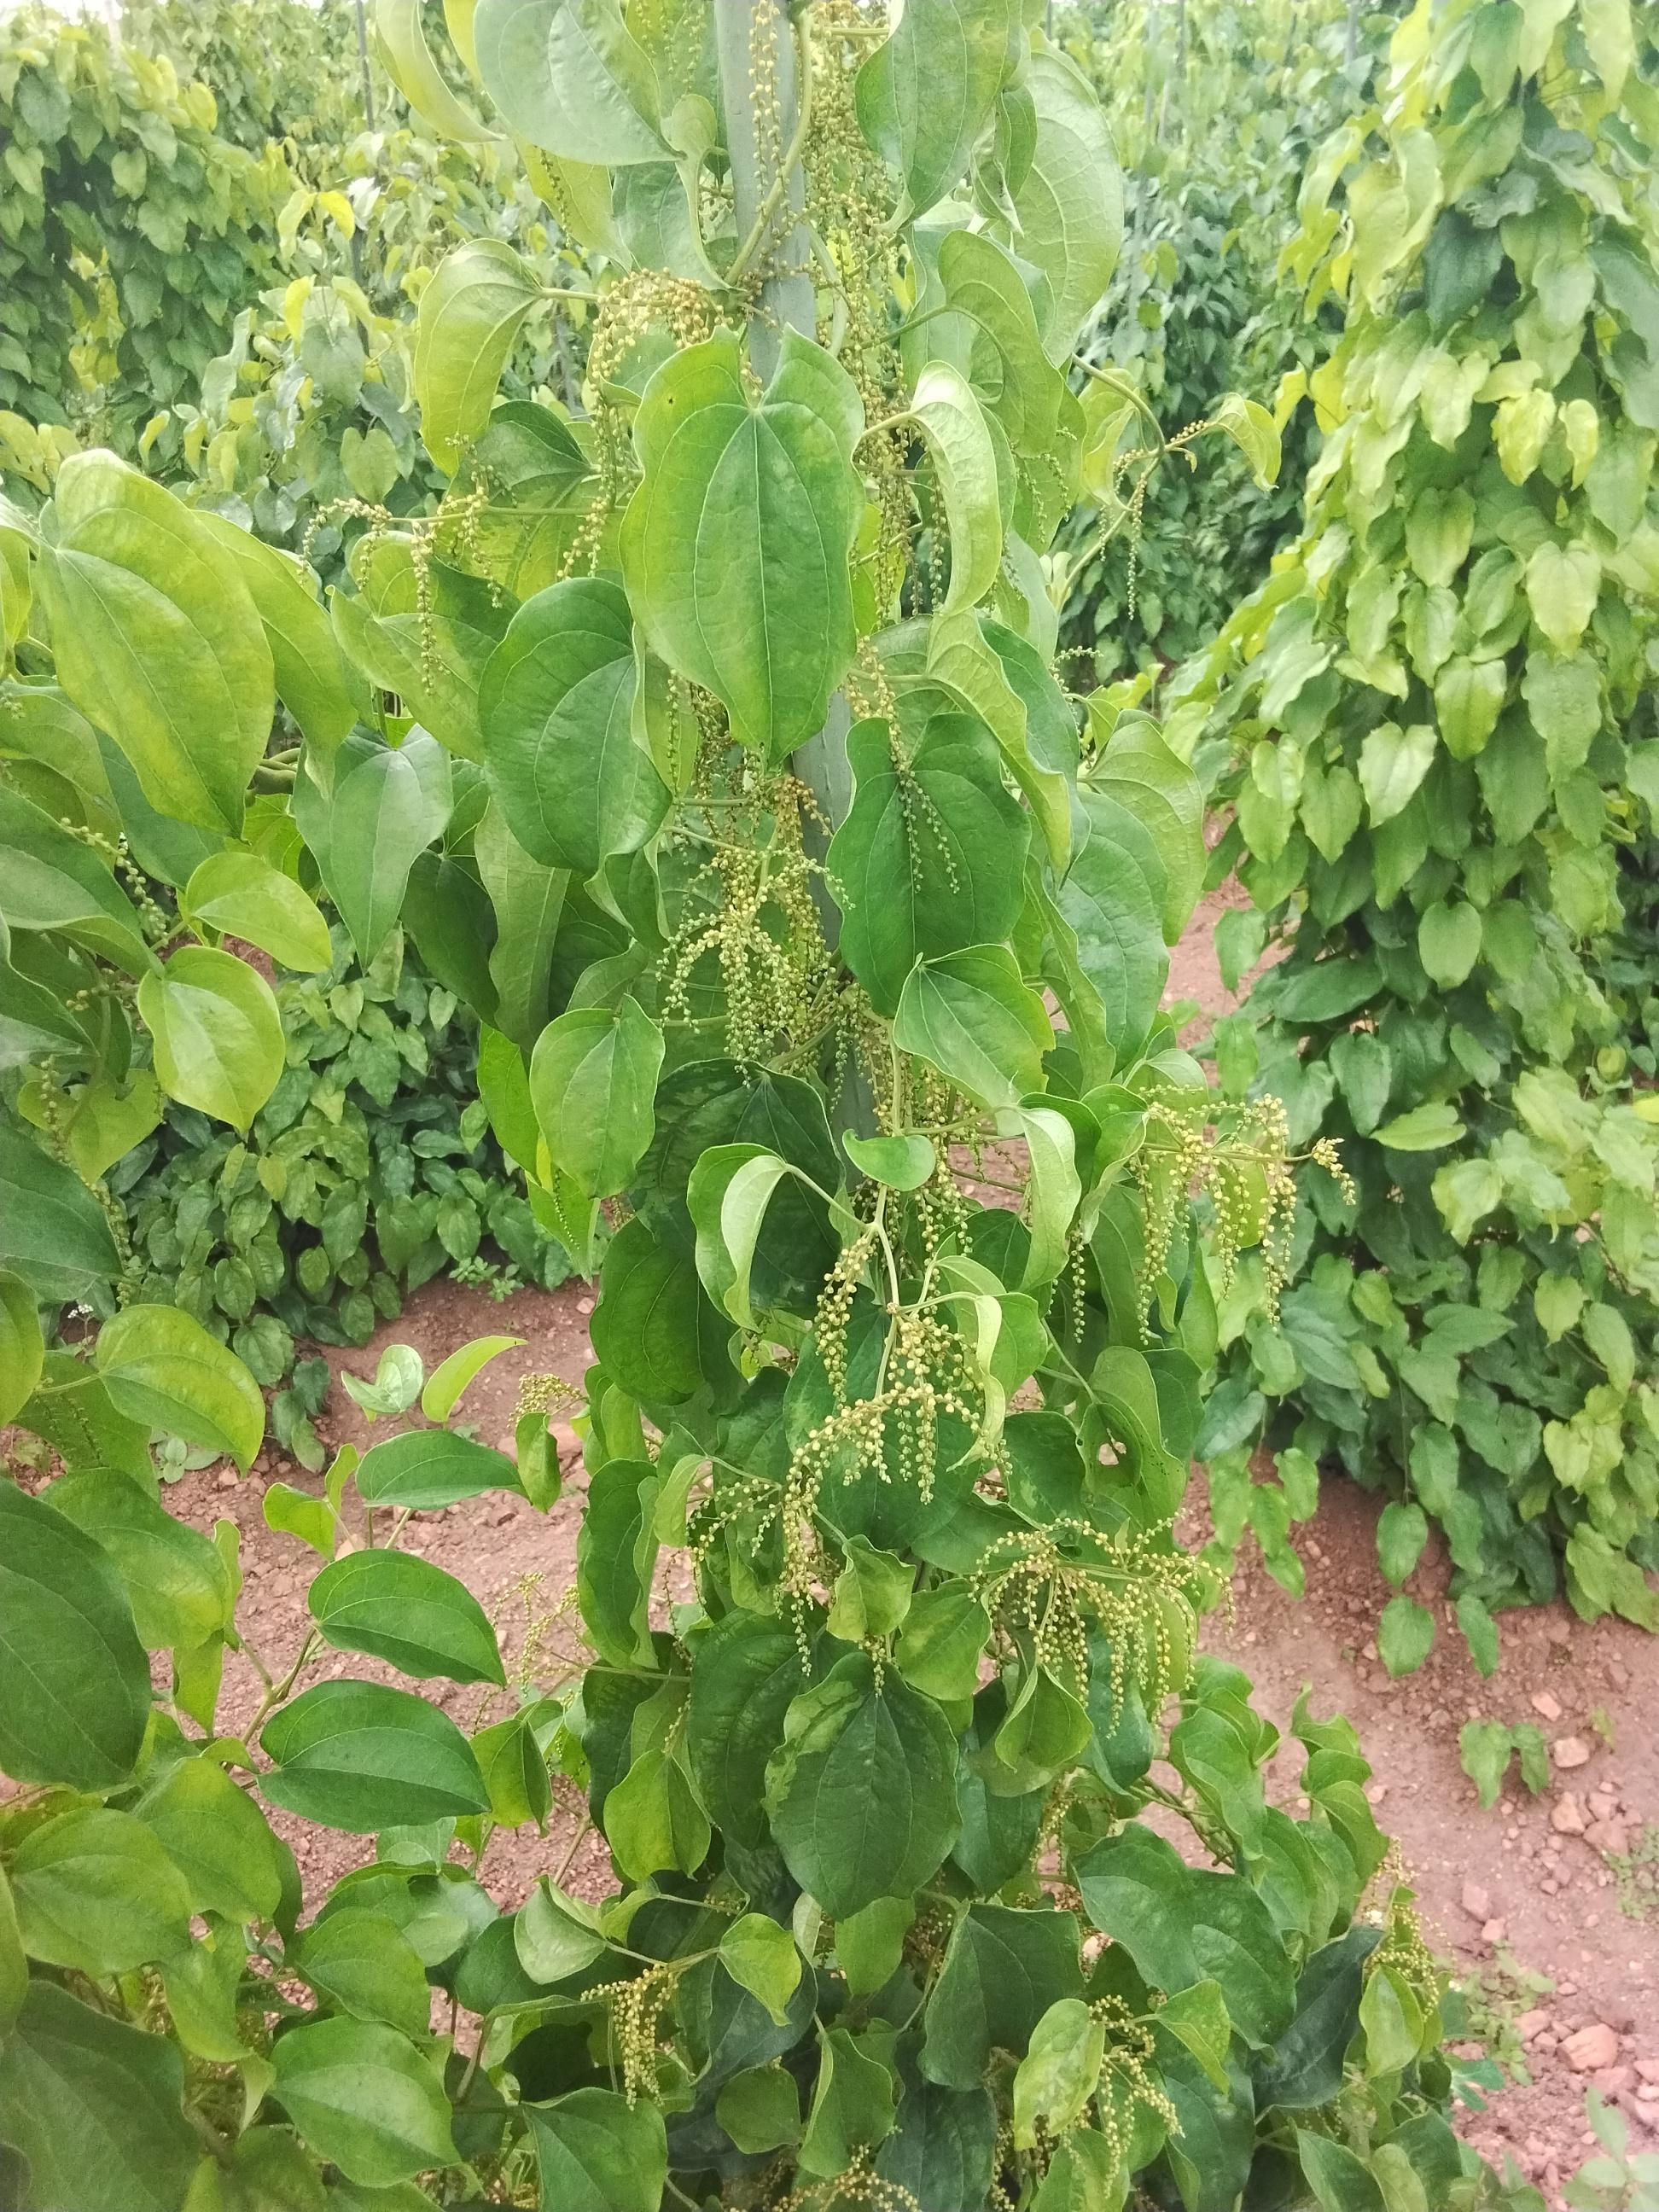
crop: yam
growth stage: flowering
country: Nigeria
